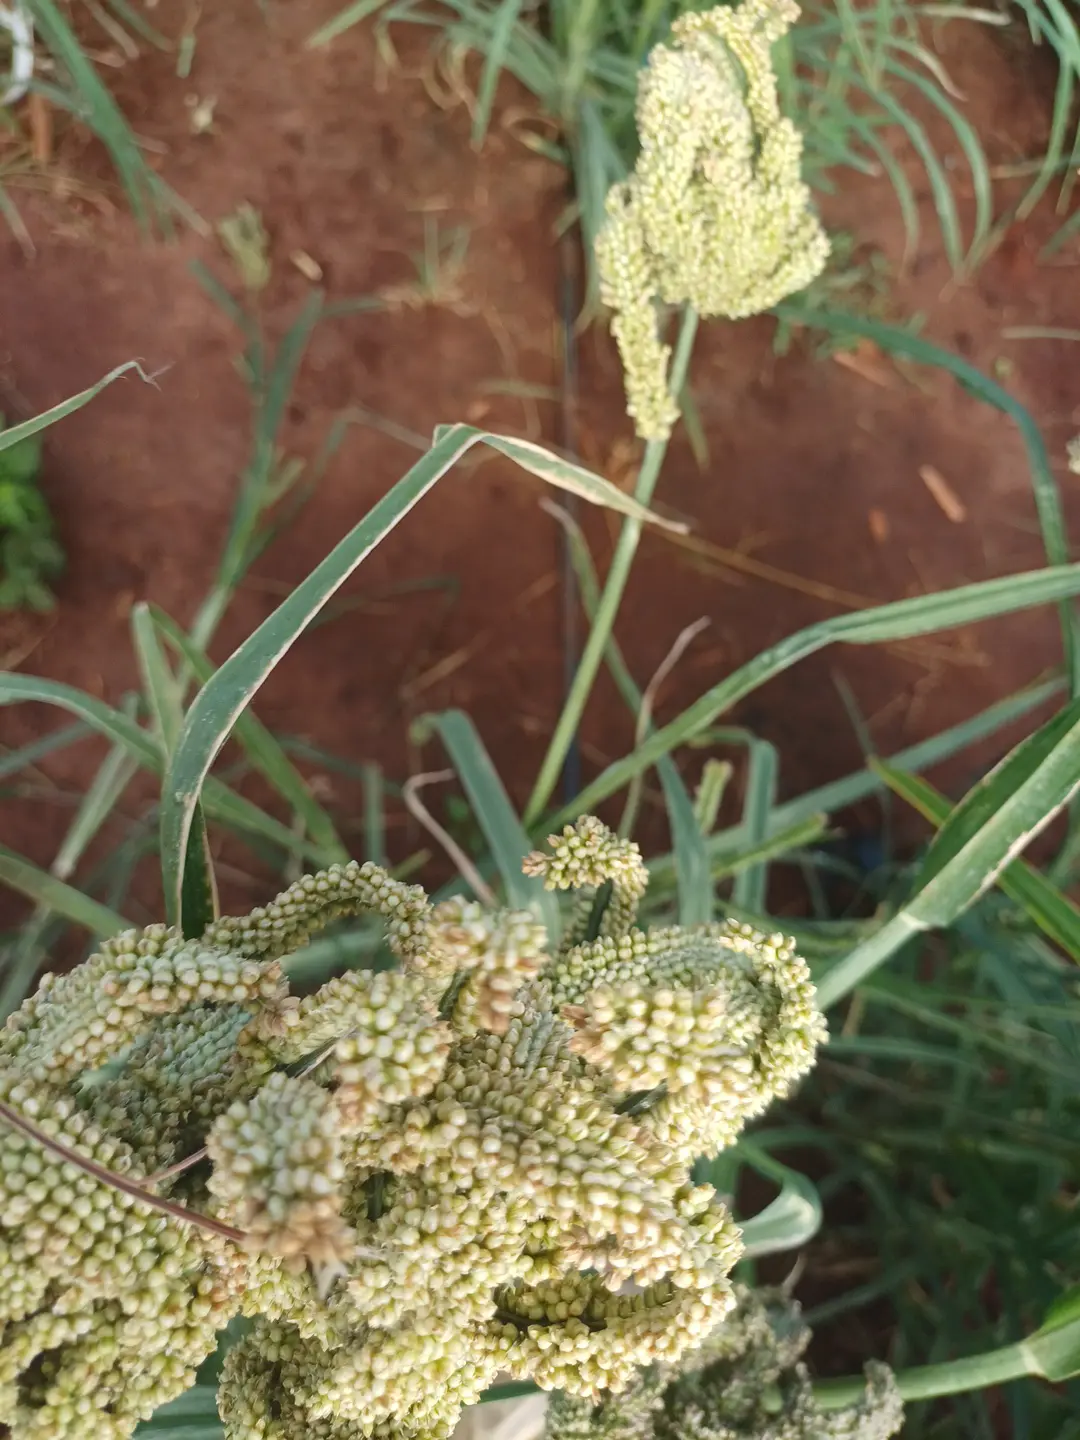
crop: finger millet
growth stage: filling grain
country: Kenya
